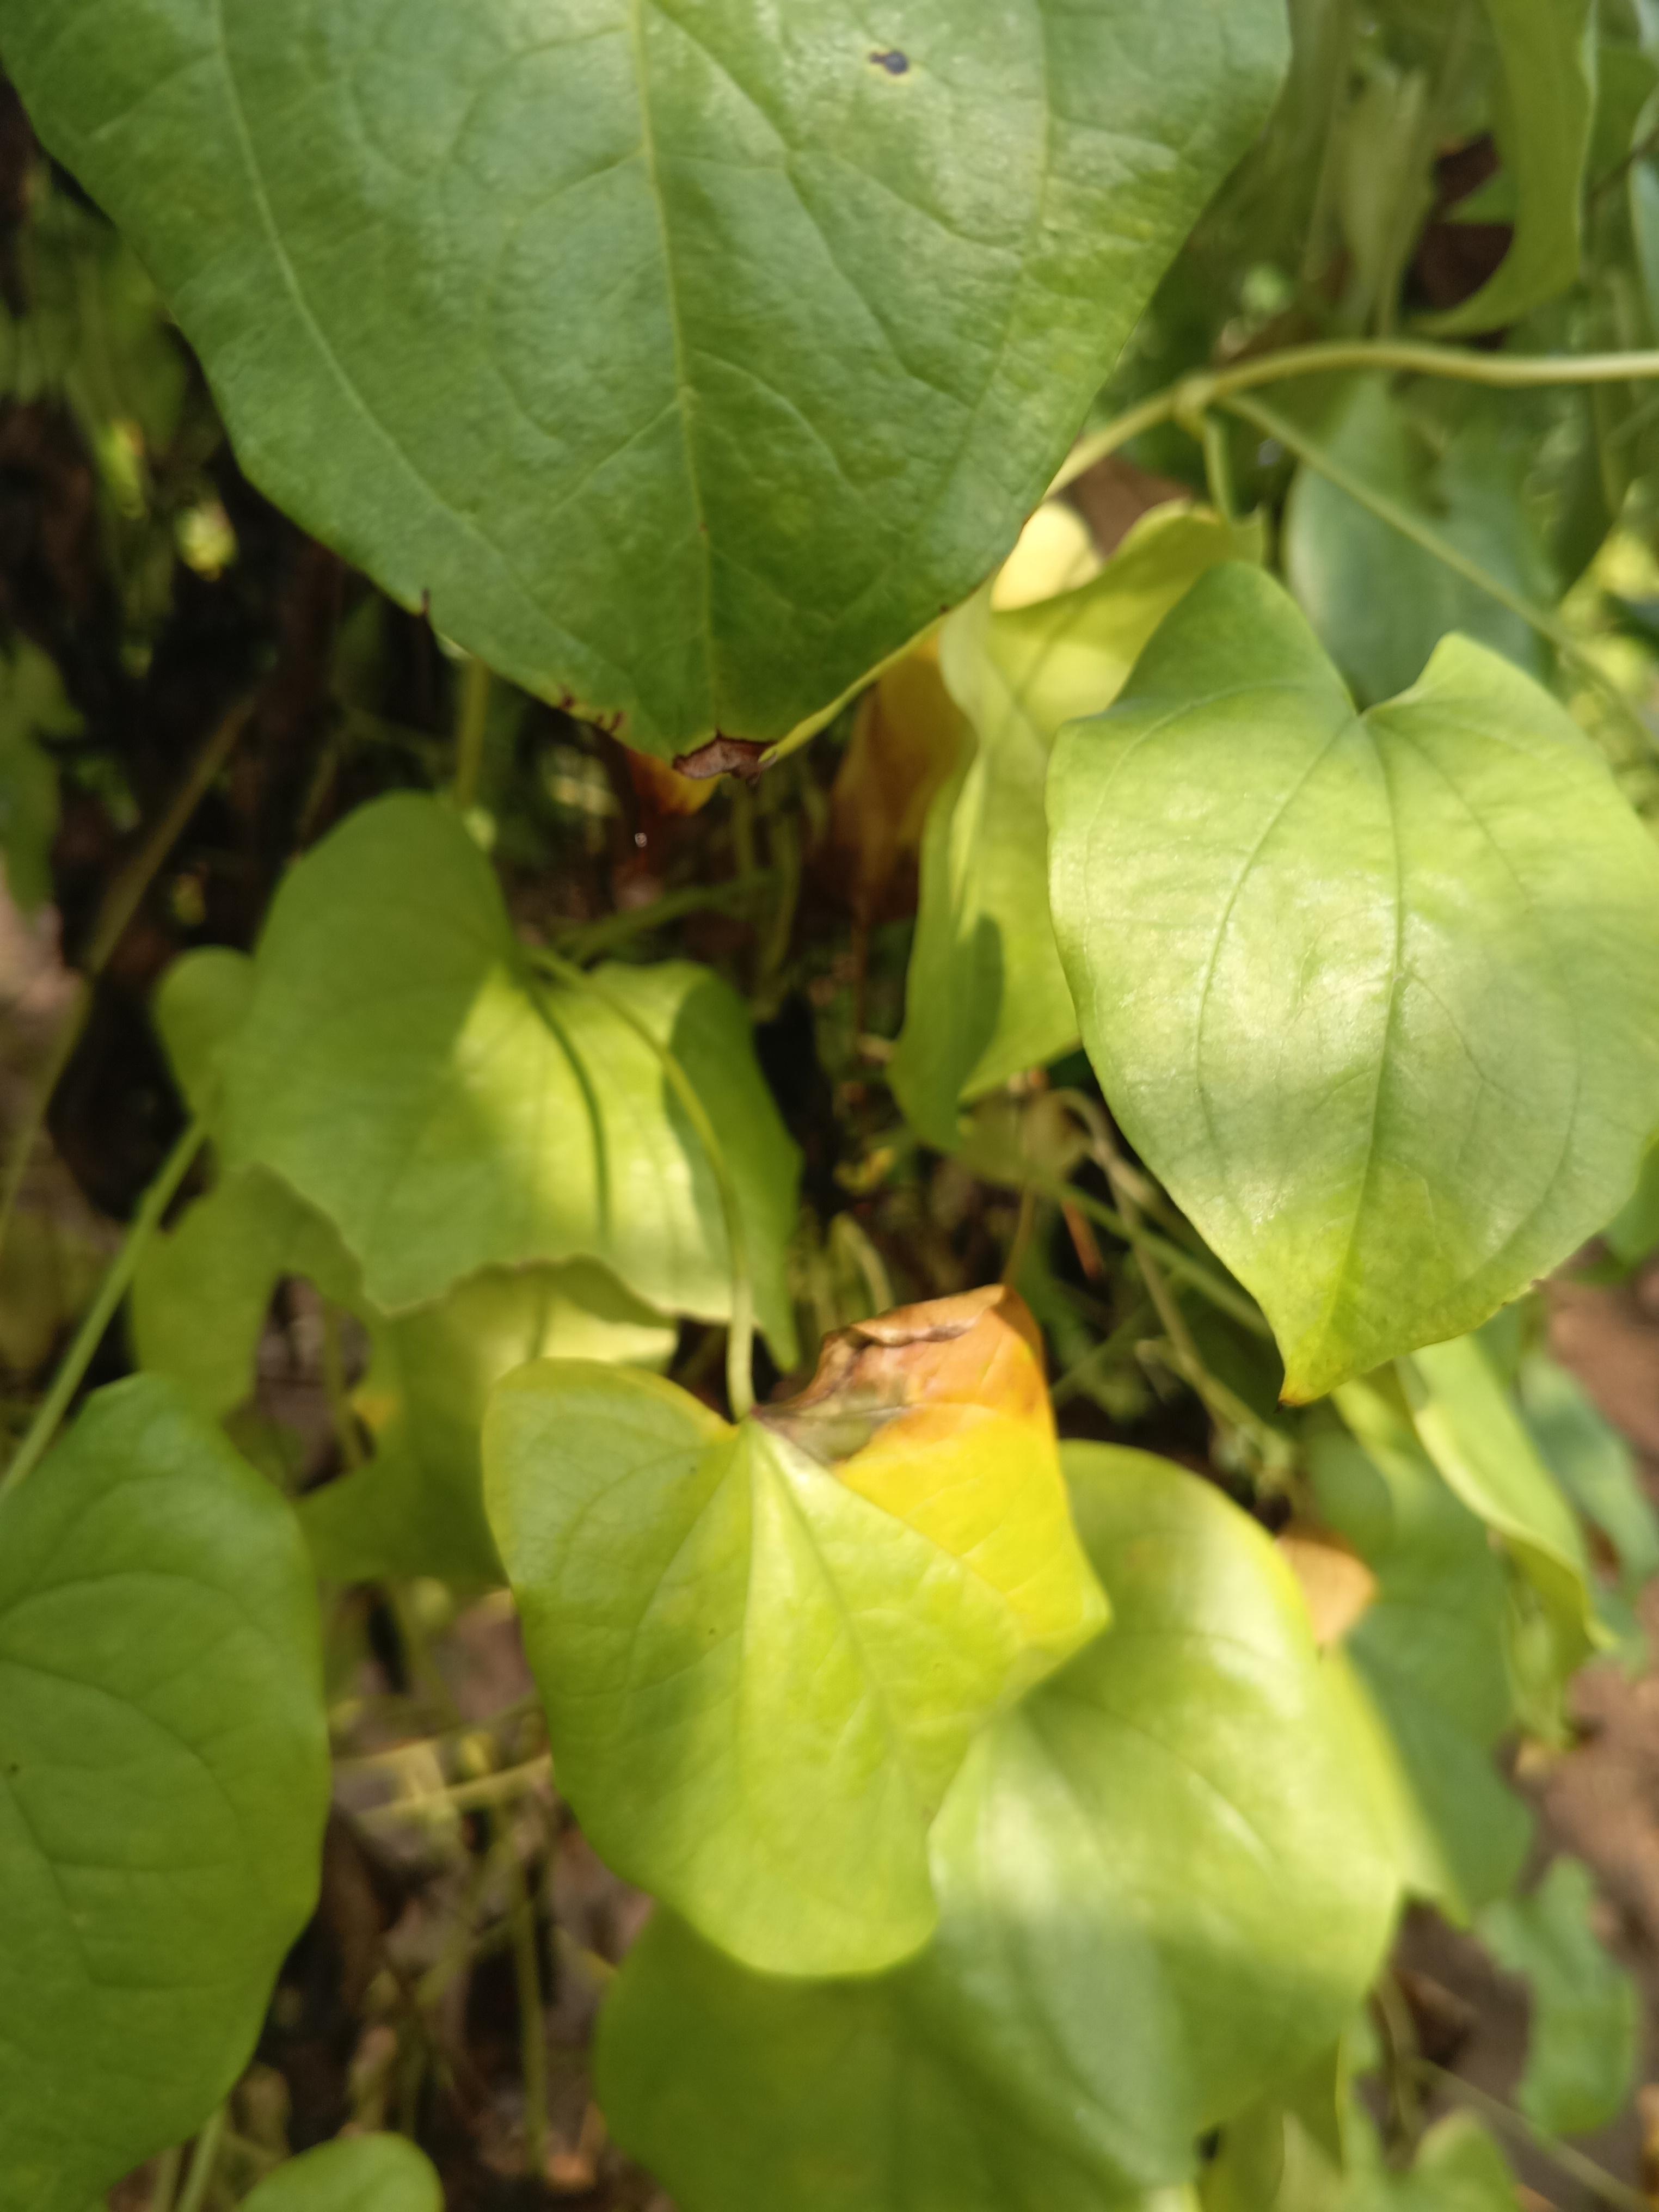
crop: yam
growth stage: maturity
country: Nigeria
